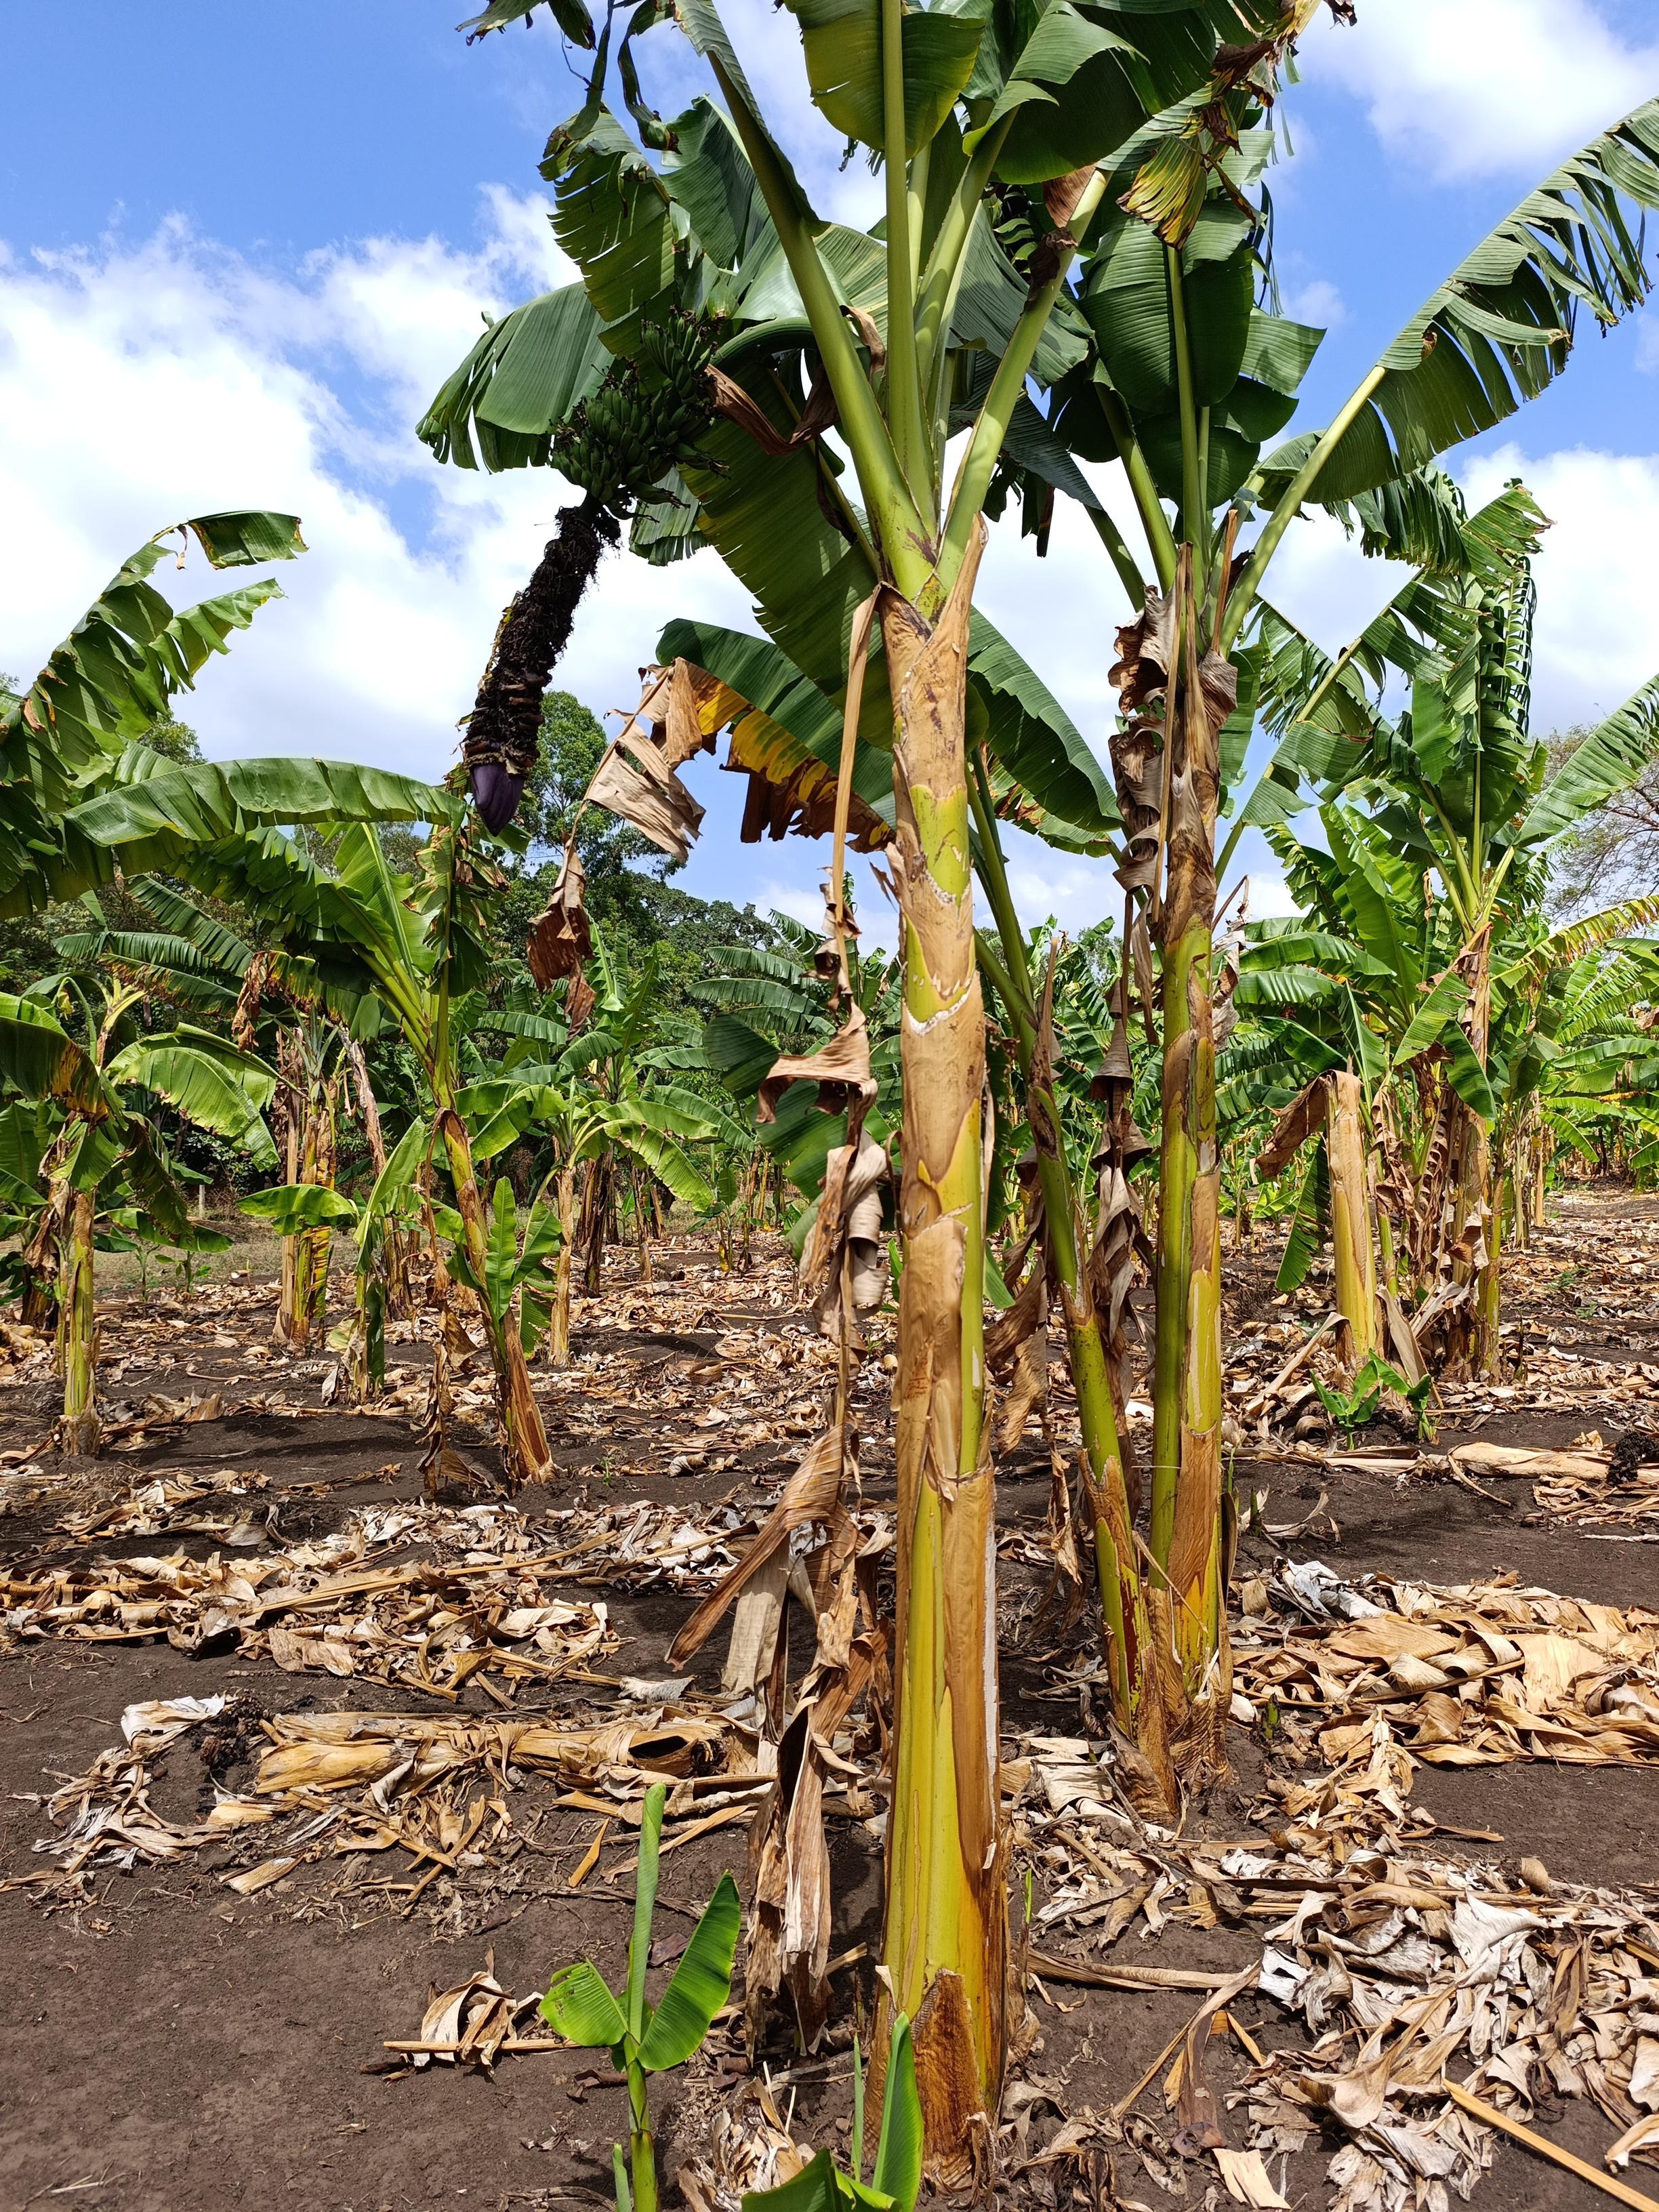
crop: banana
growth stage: development fruit
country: Tanzania
